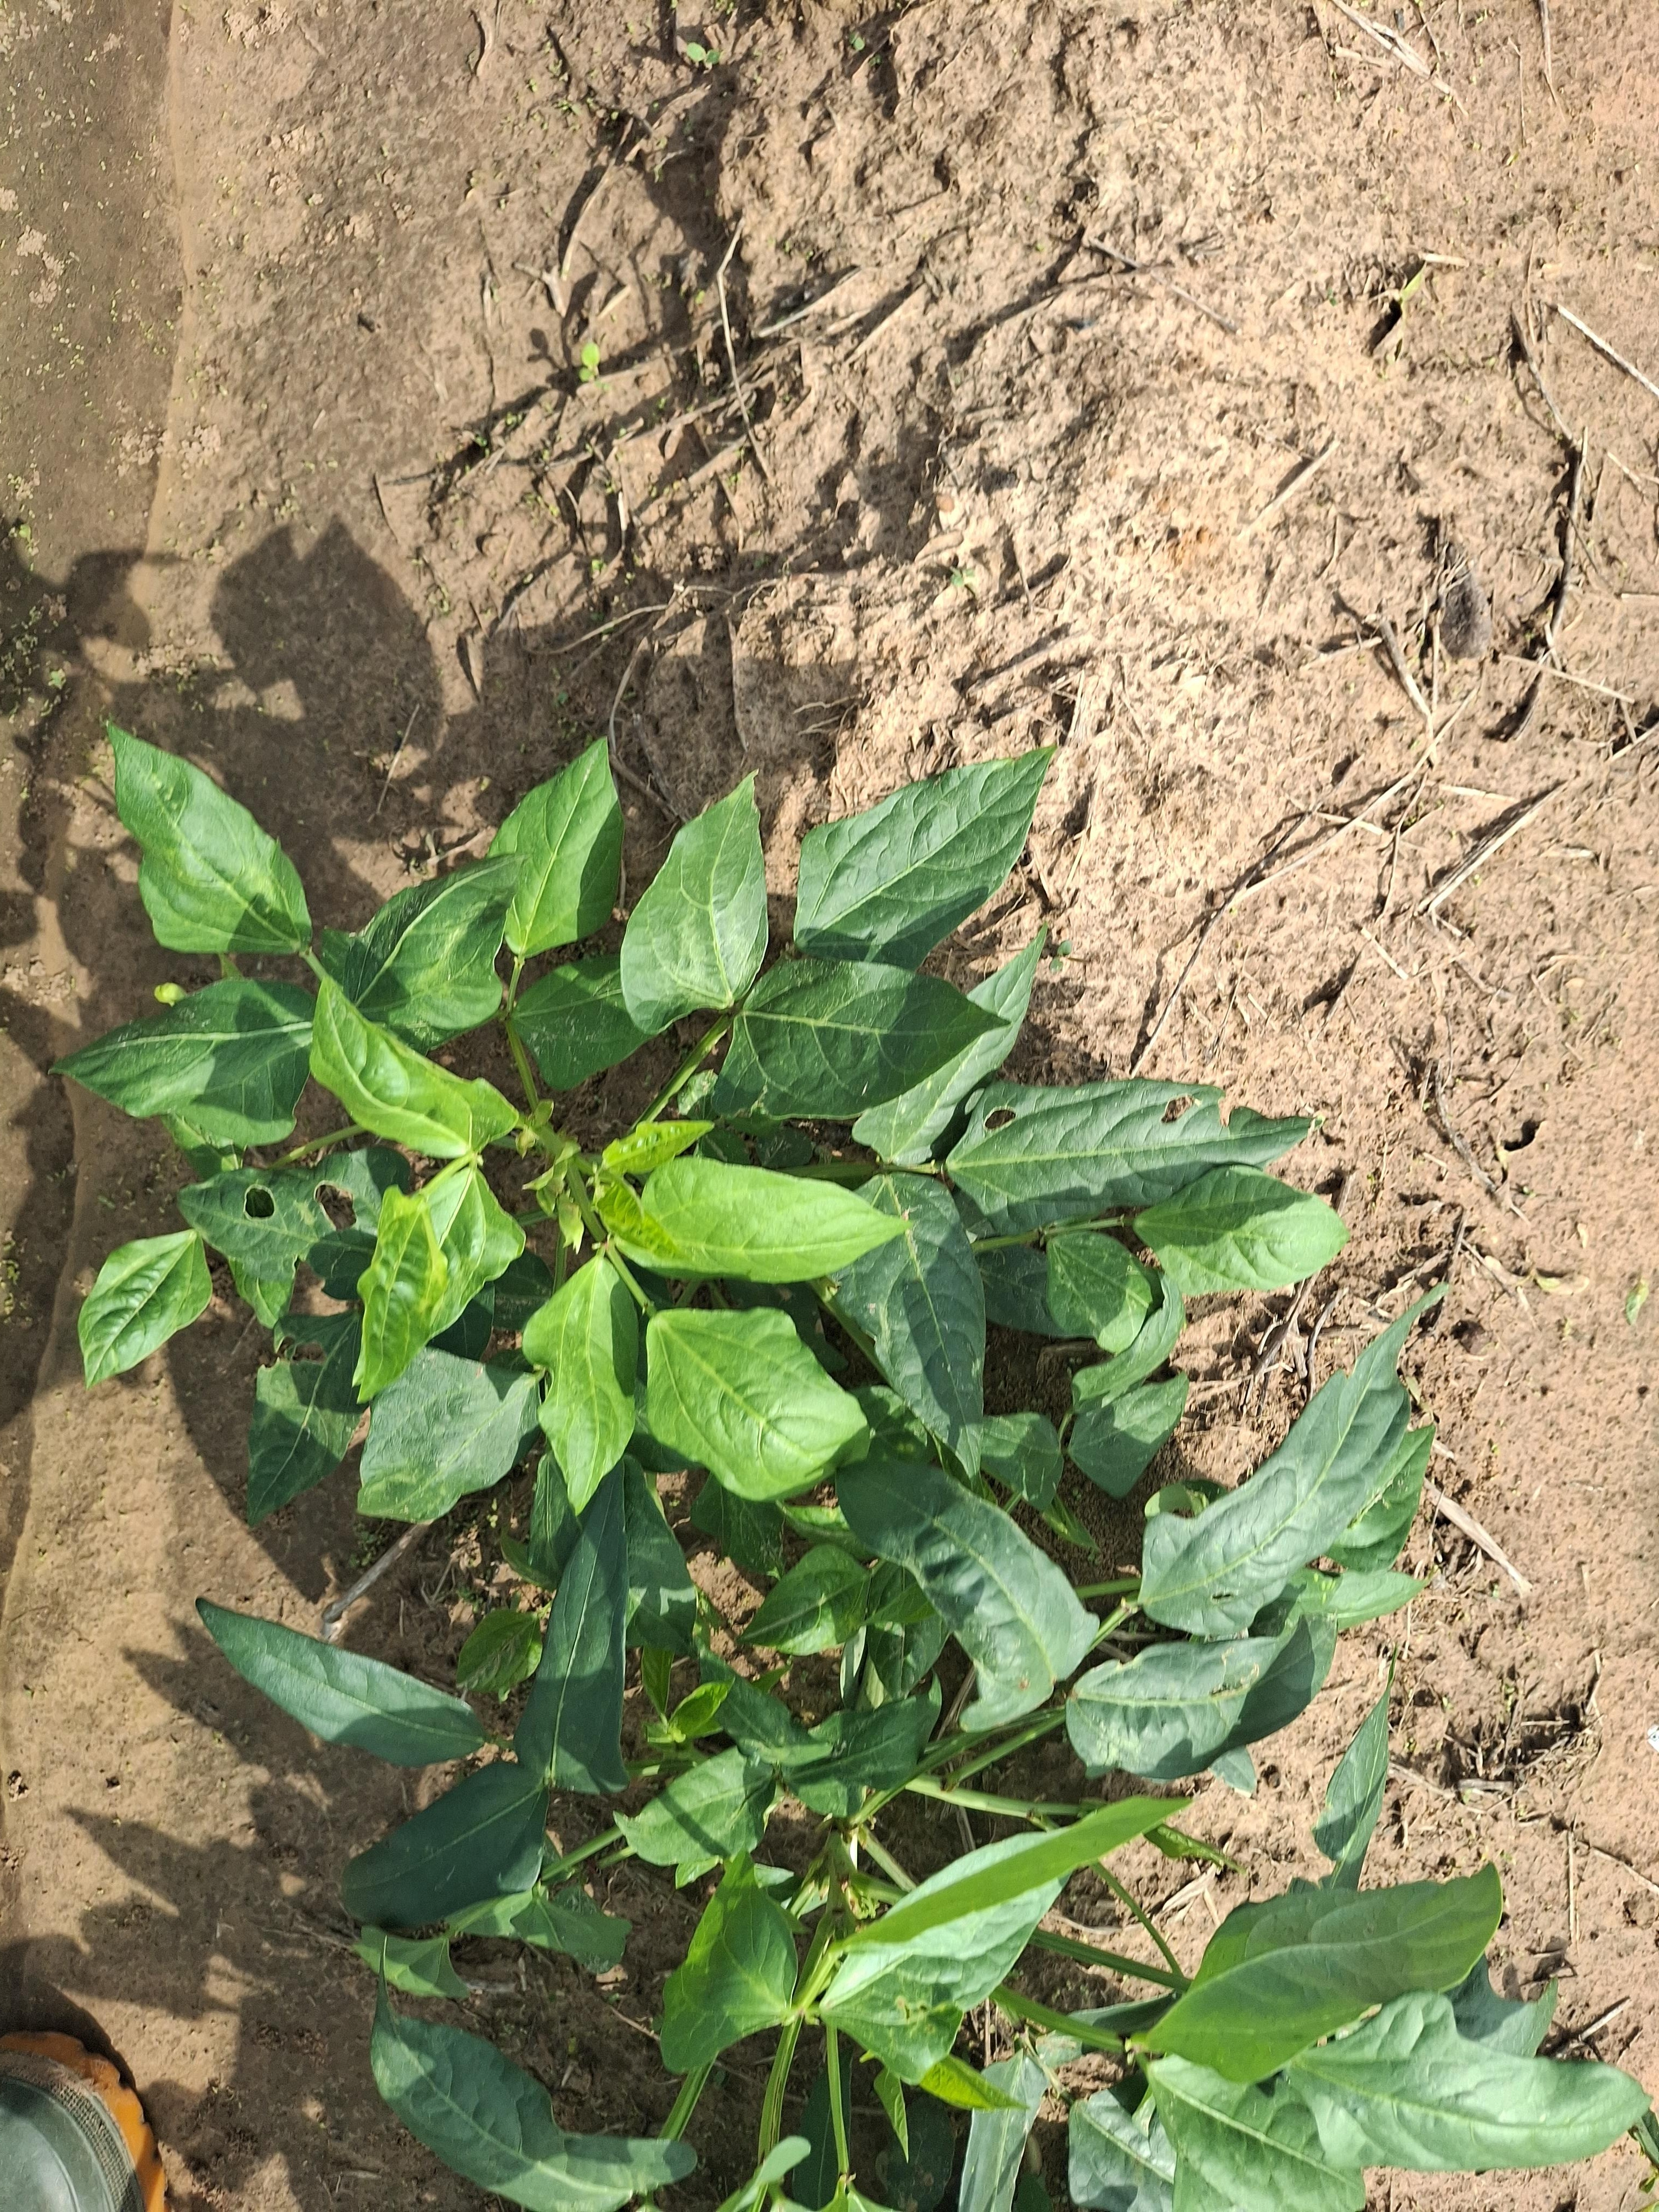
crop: cowpea
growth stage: vegetative
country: Nigeria
